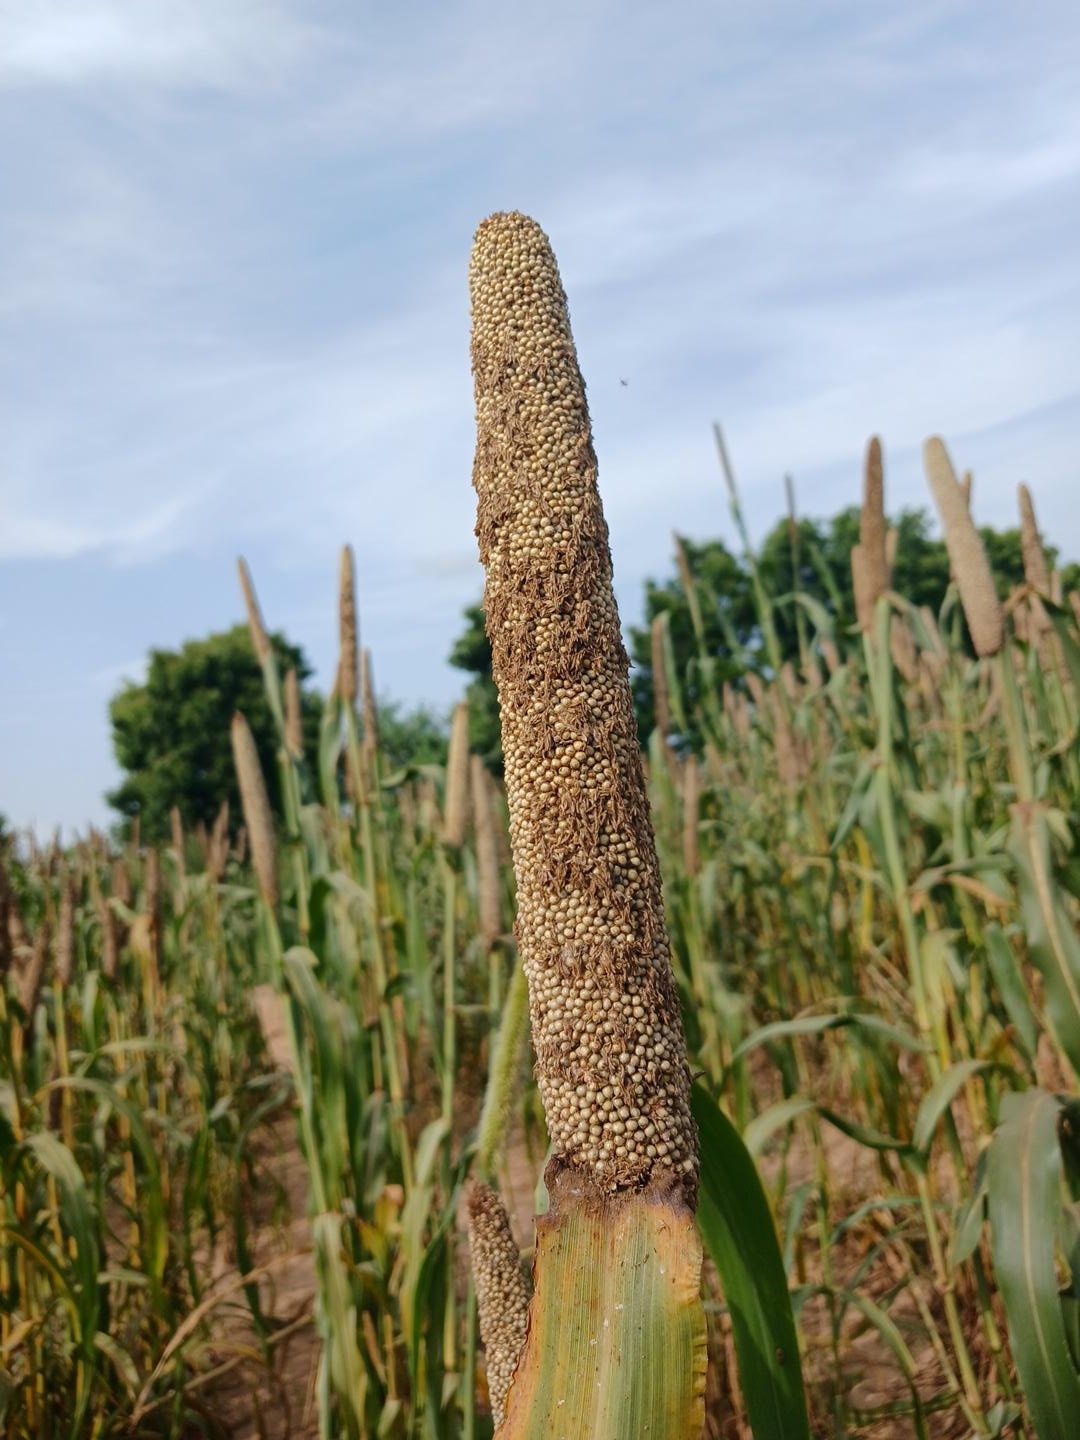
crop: pearl millet
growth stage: maturity
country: Senegal
